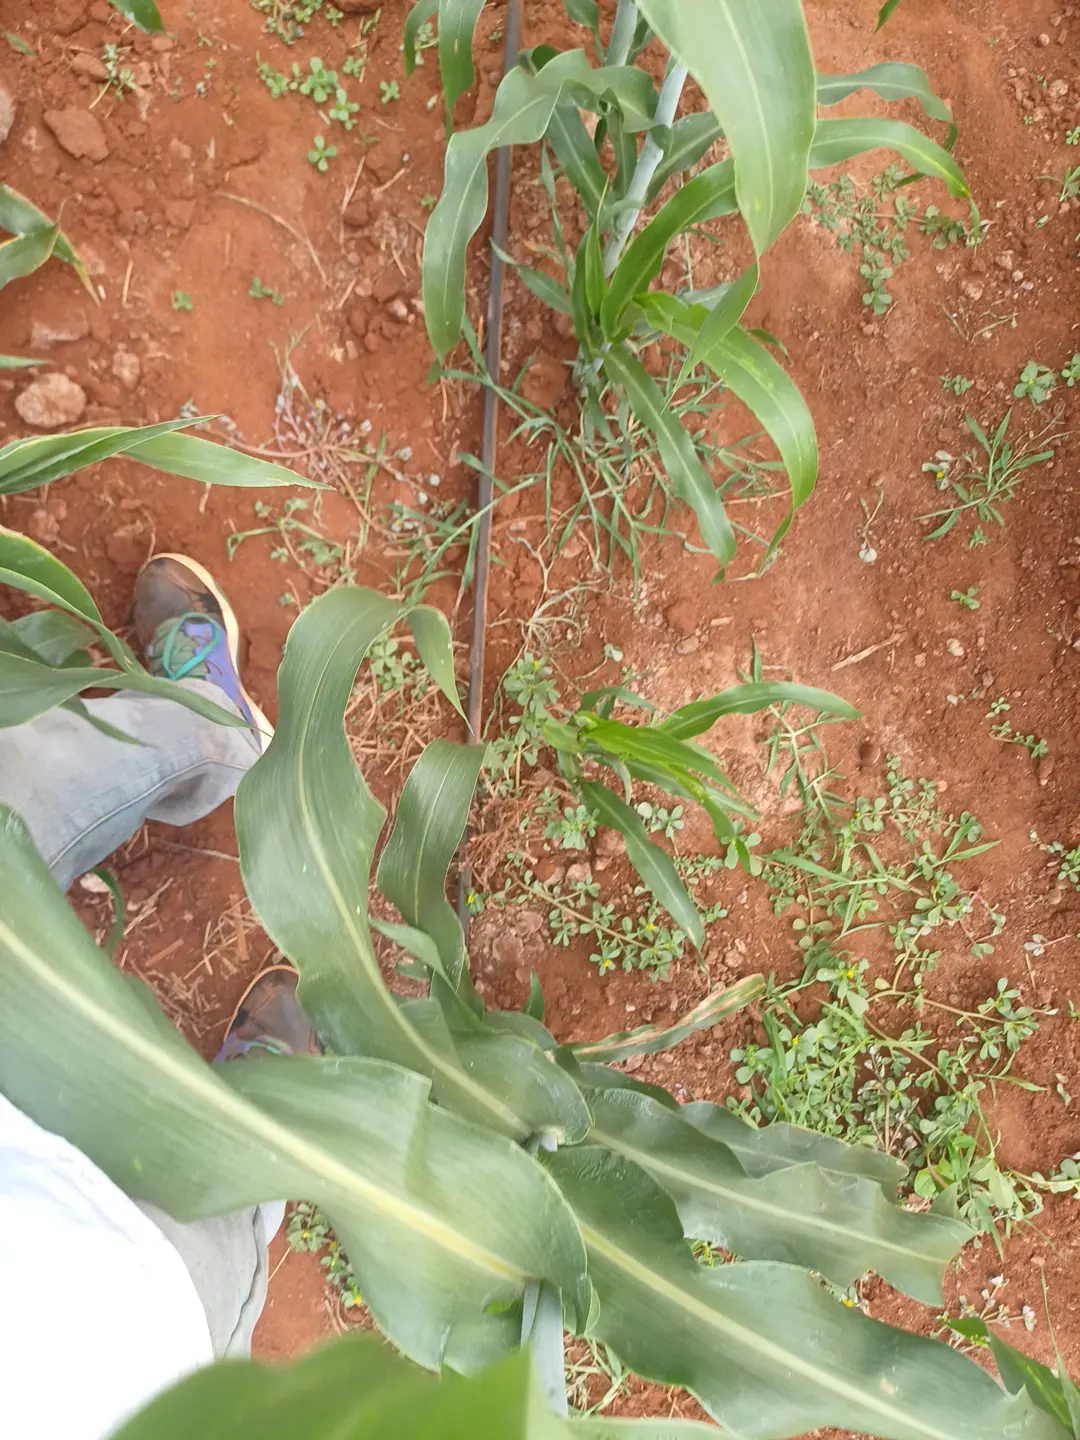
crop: sorghum
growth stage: heading tuber
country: Kenya
